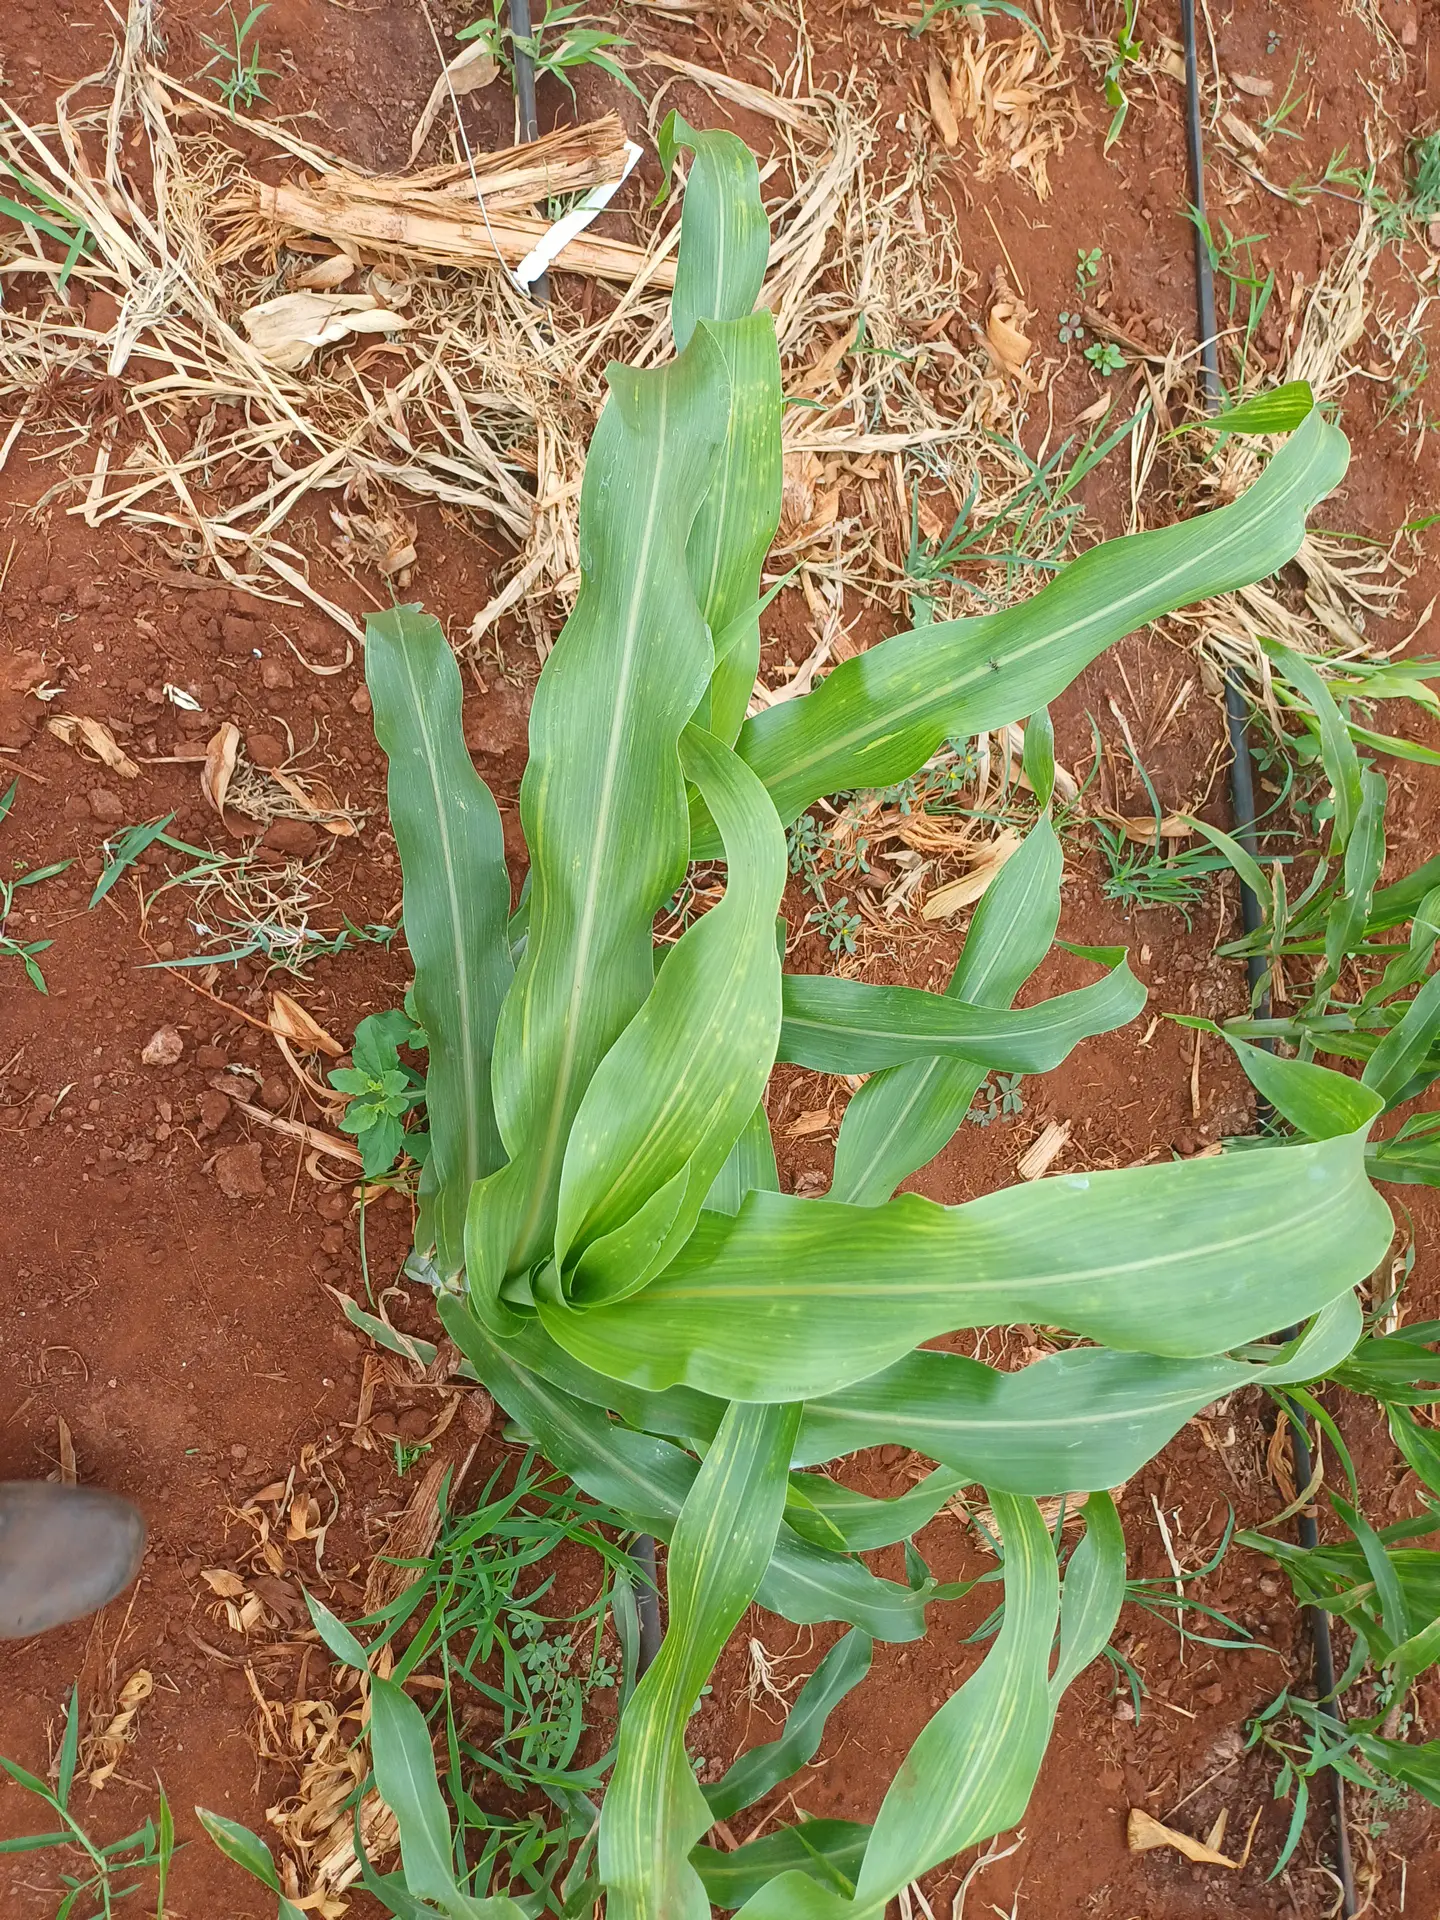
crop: sorghum
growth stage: vegetative
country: Kenya
